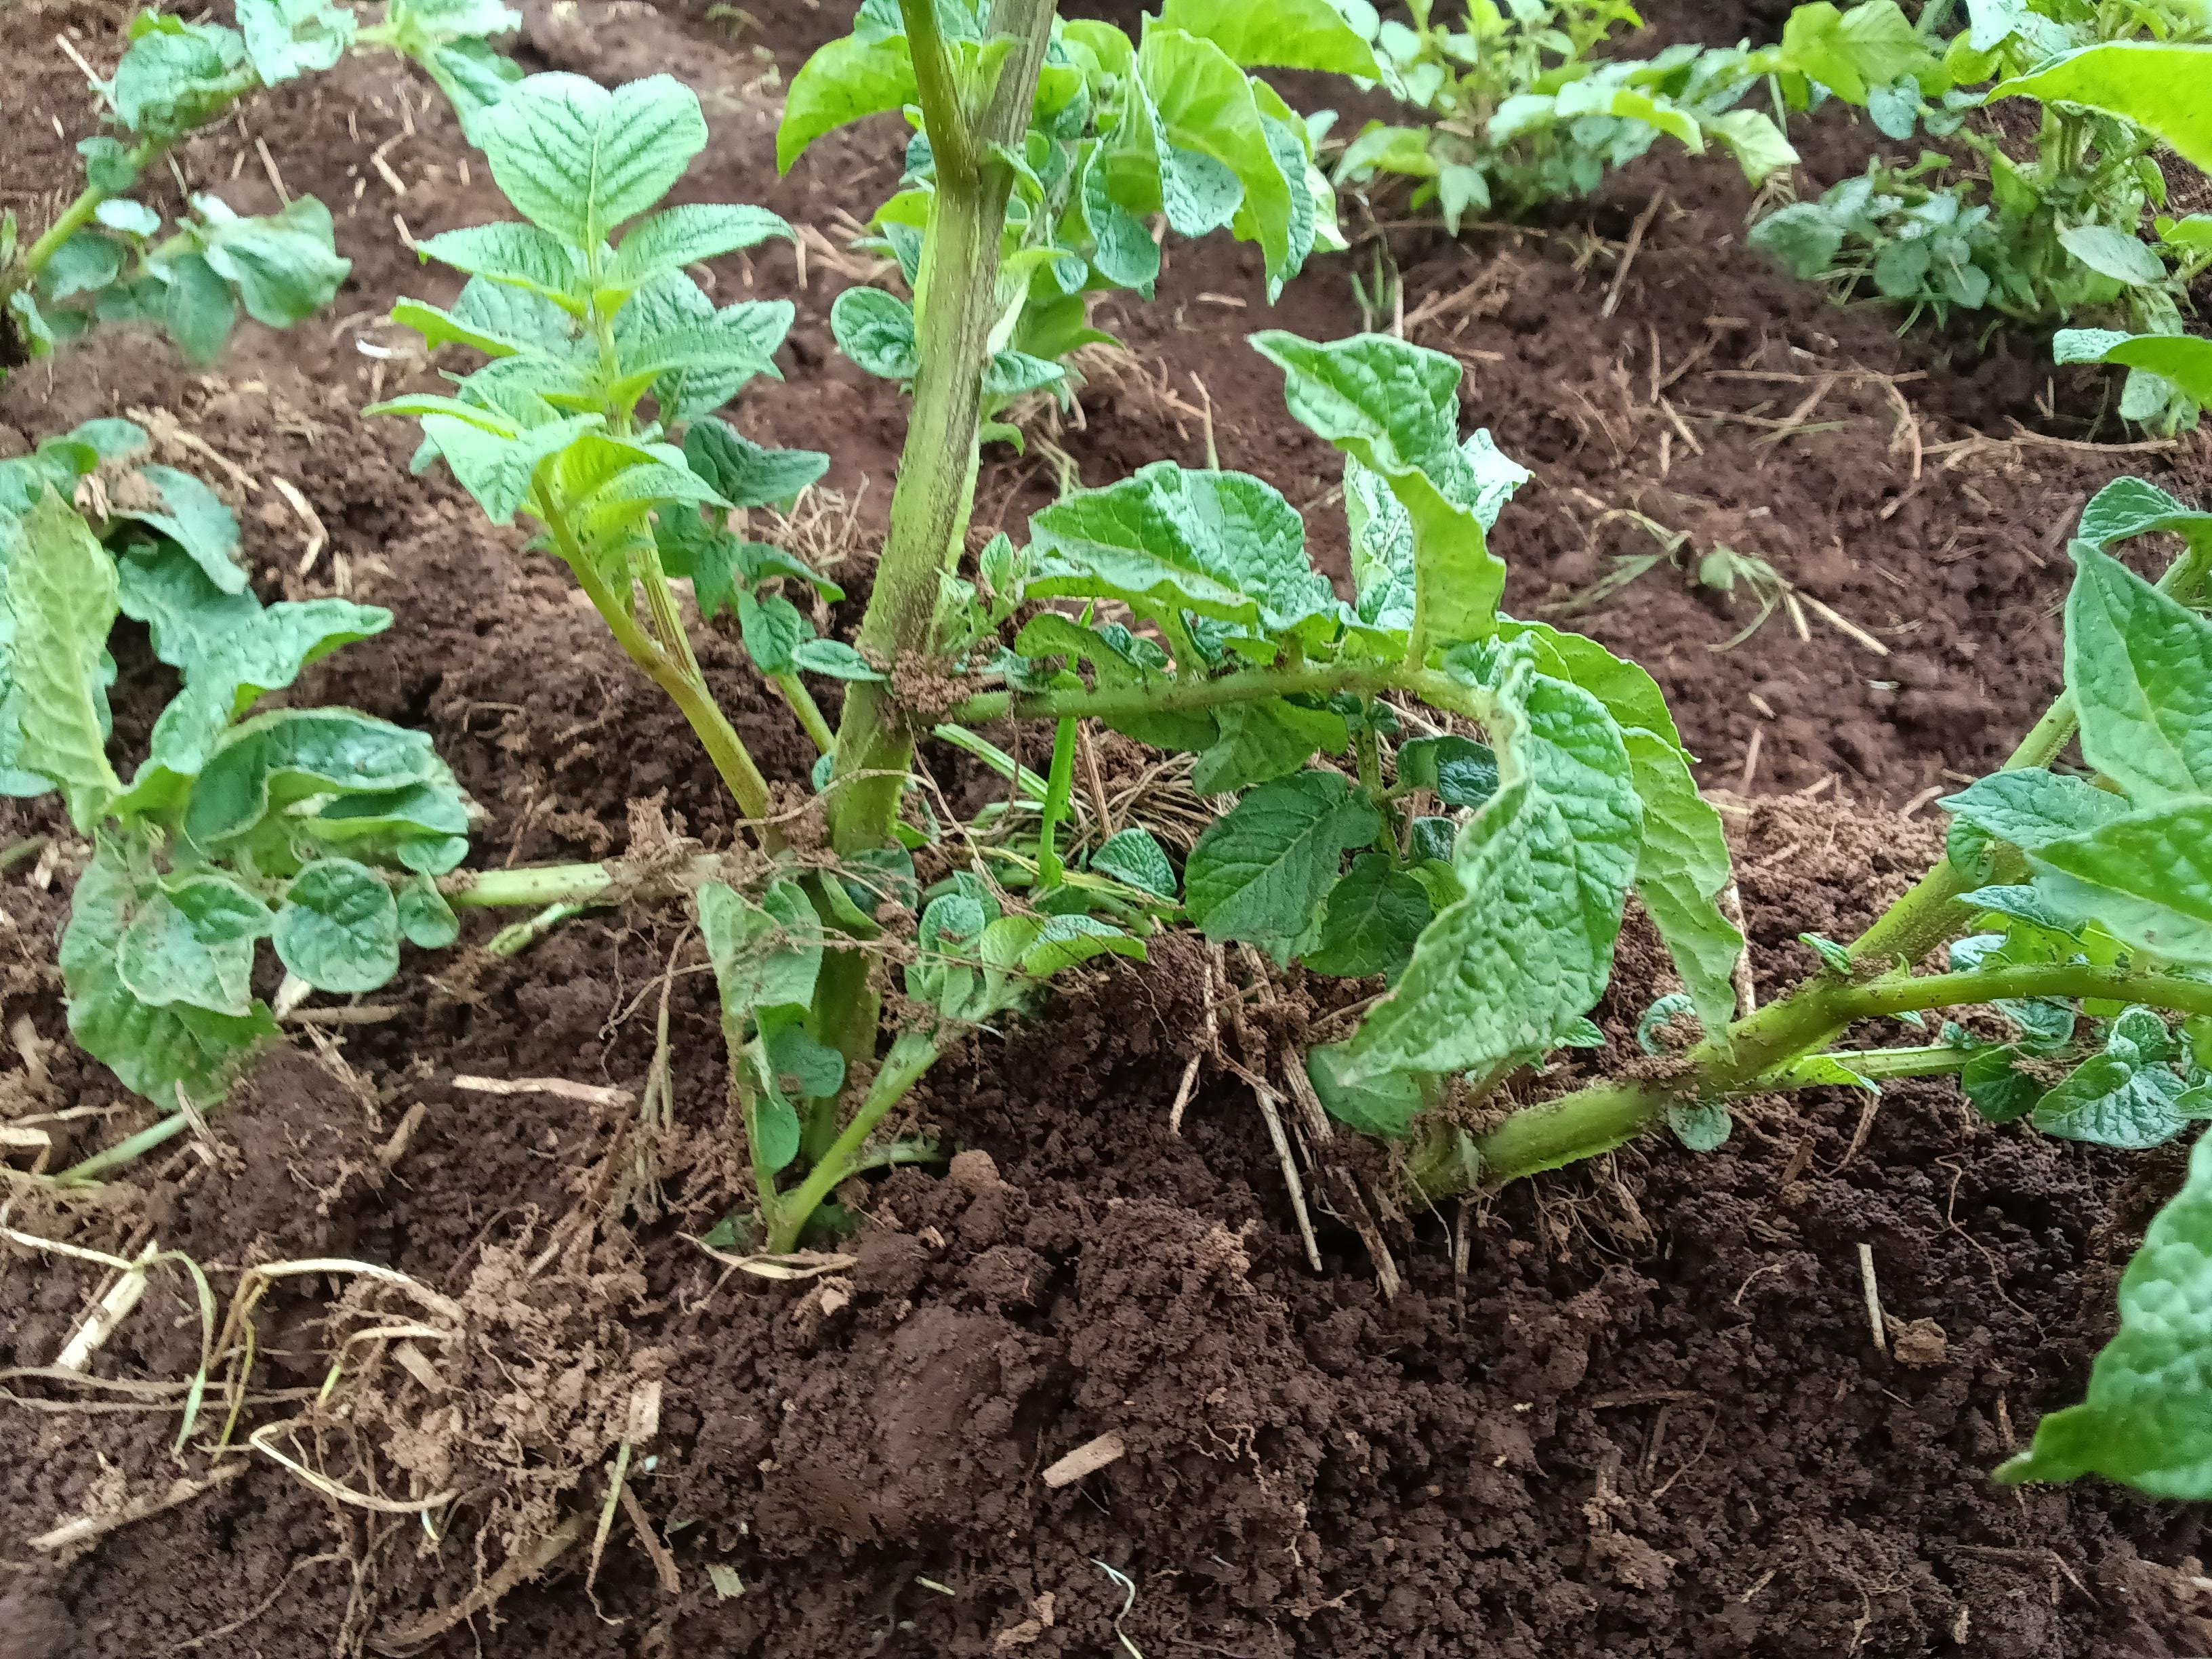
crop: potato
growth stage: vegetative
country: Kenya
